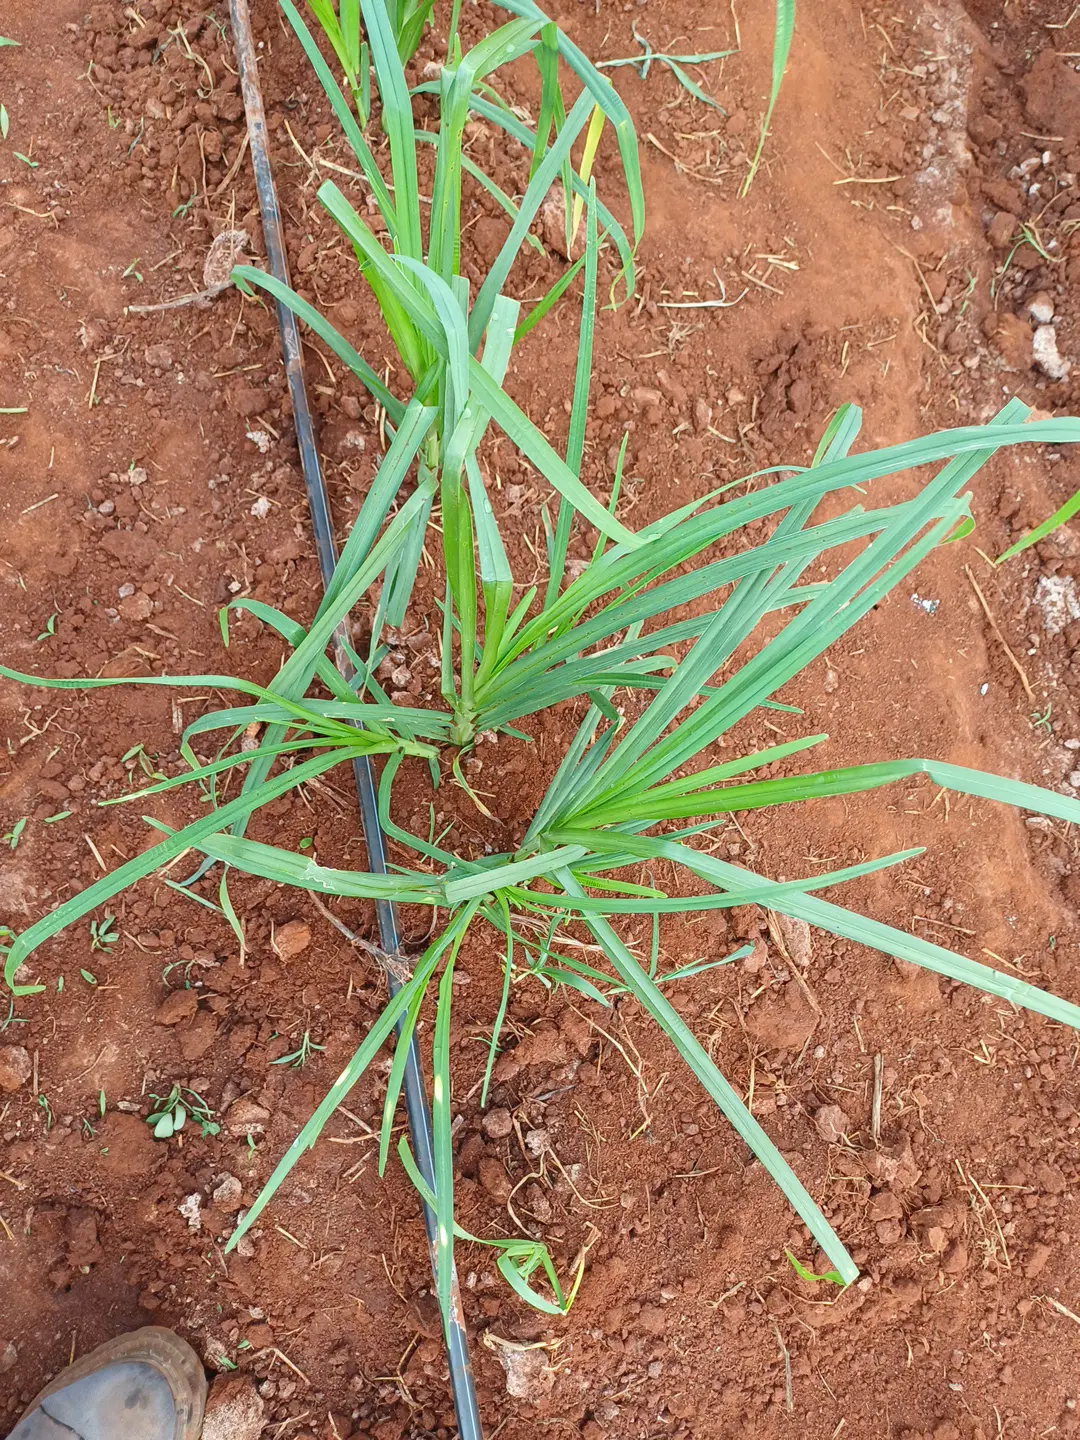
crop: finger millet
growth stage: elongation stem
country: Kenya
